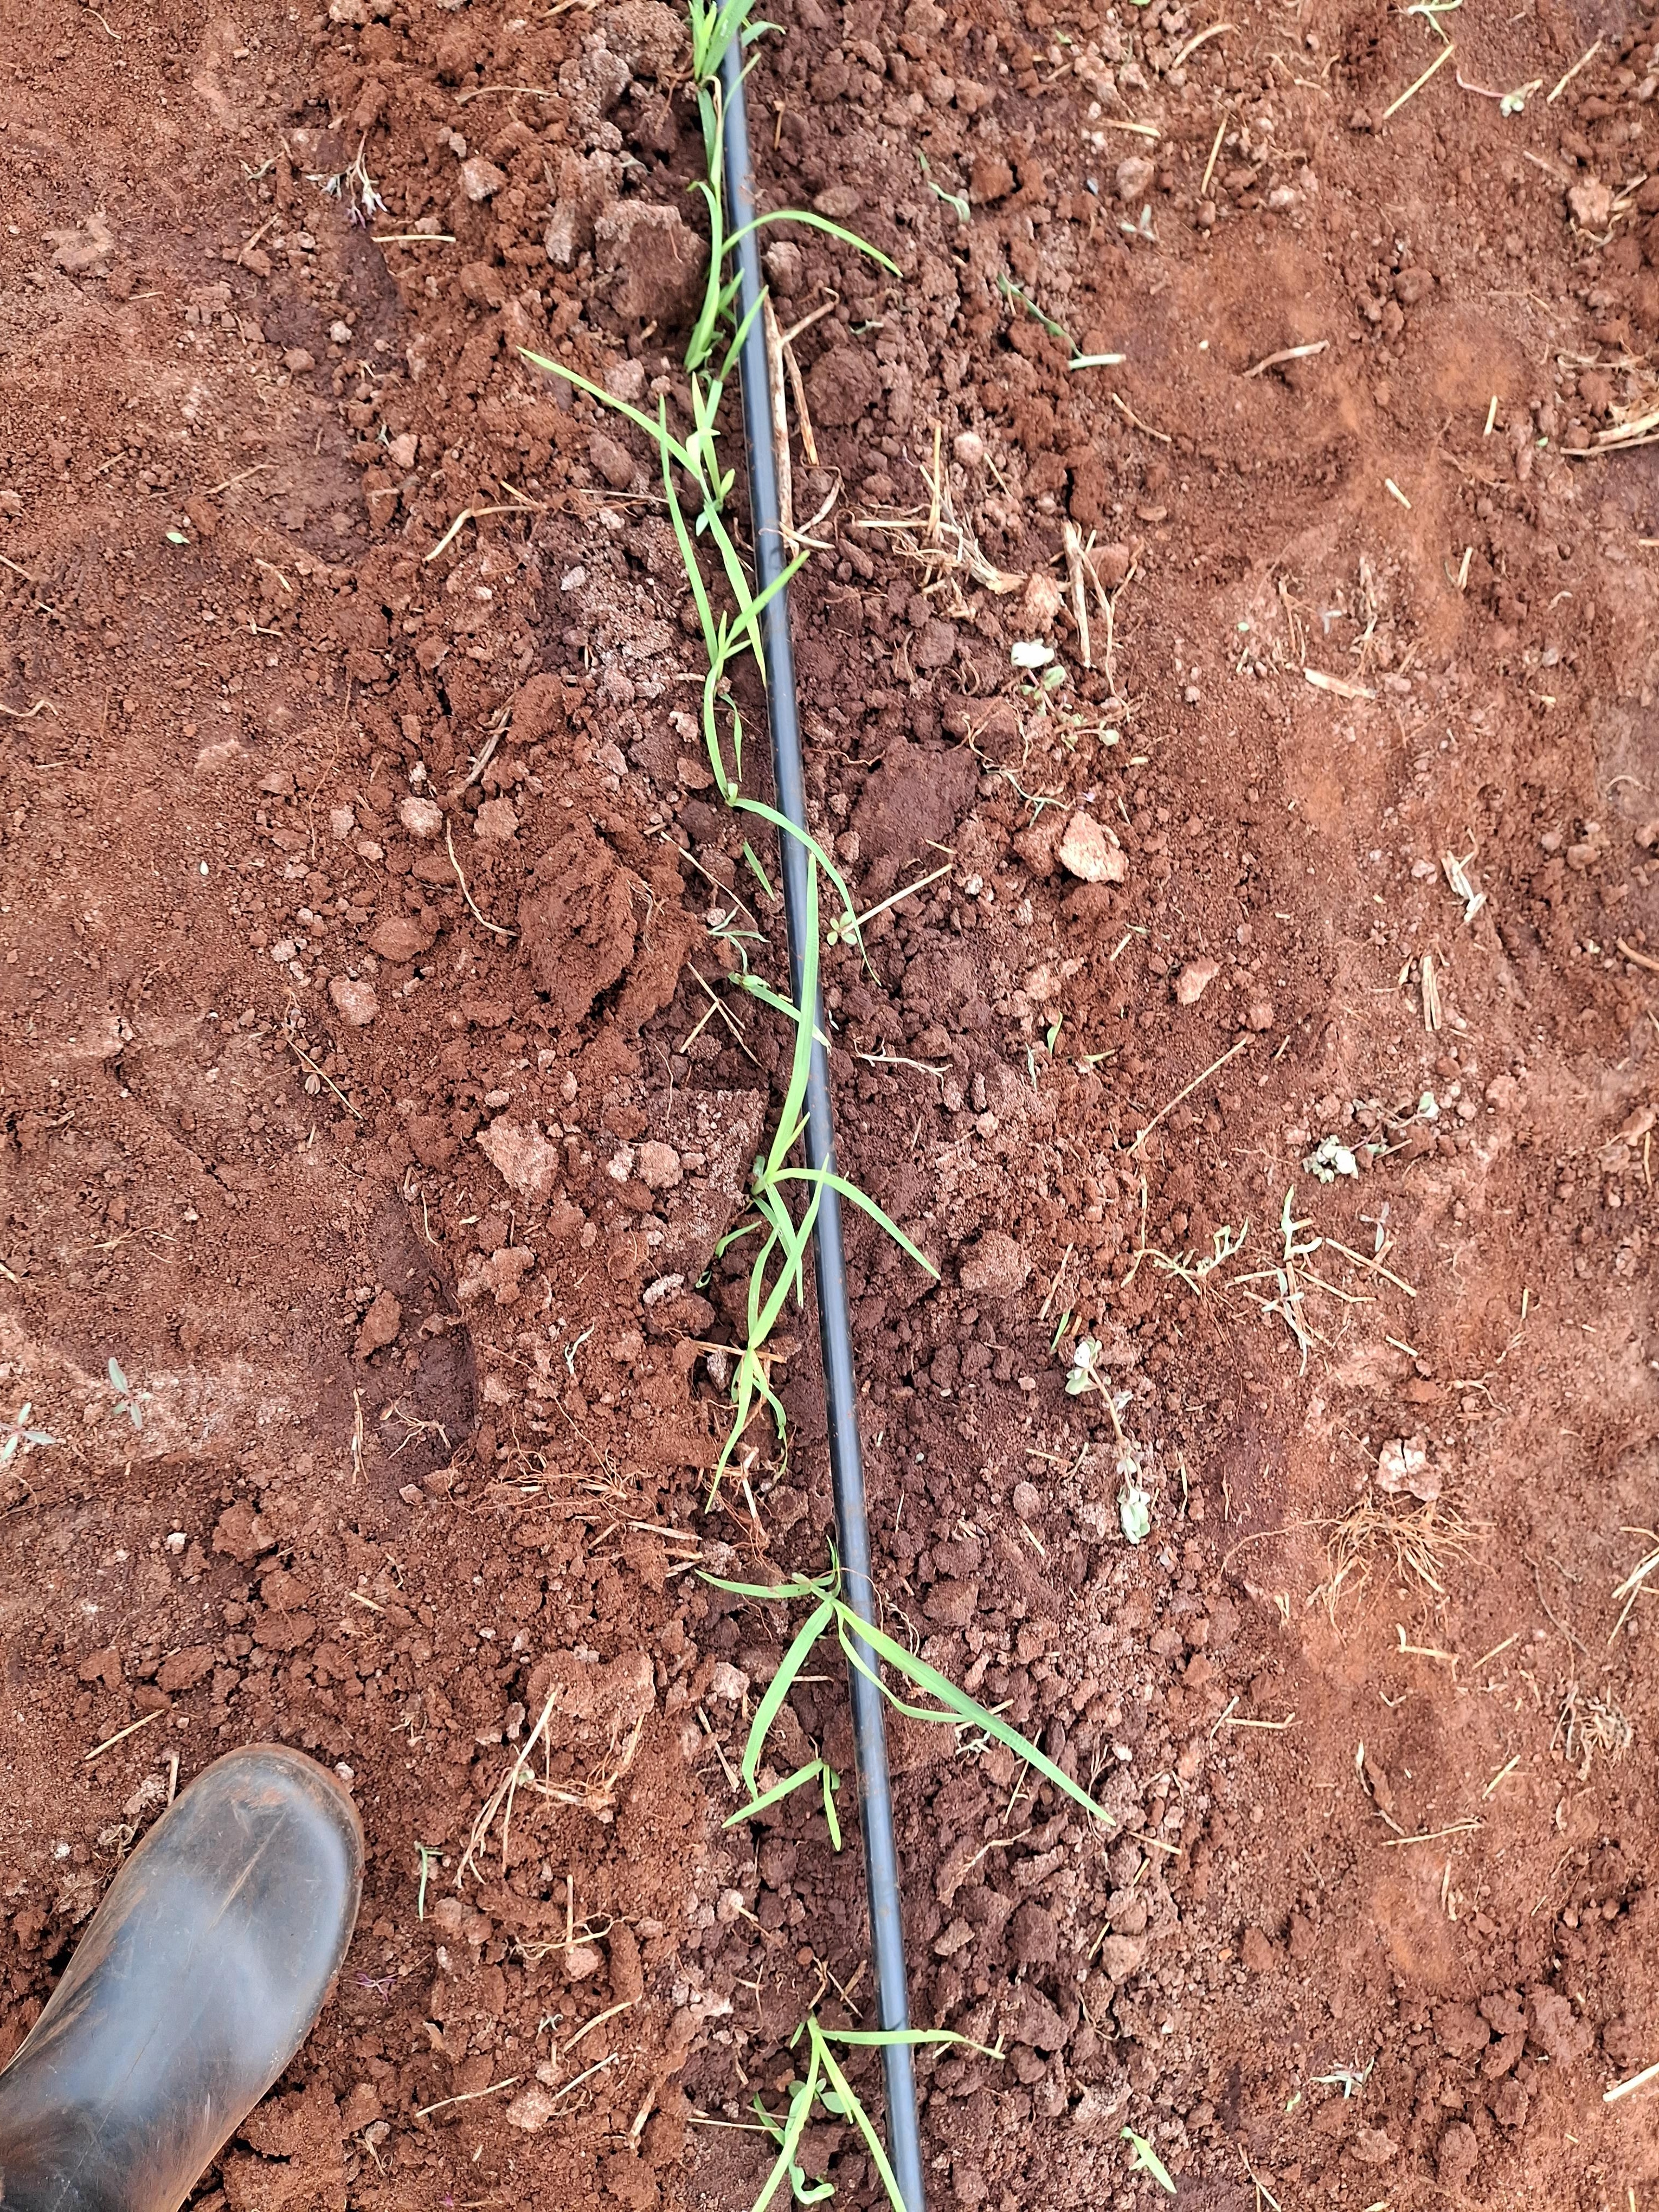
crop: finger millet
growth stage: vegetative
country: Kenya
